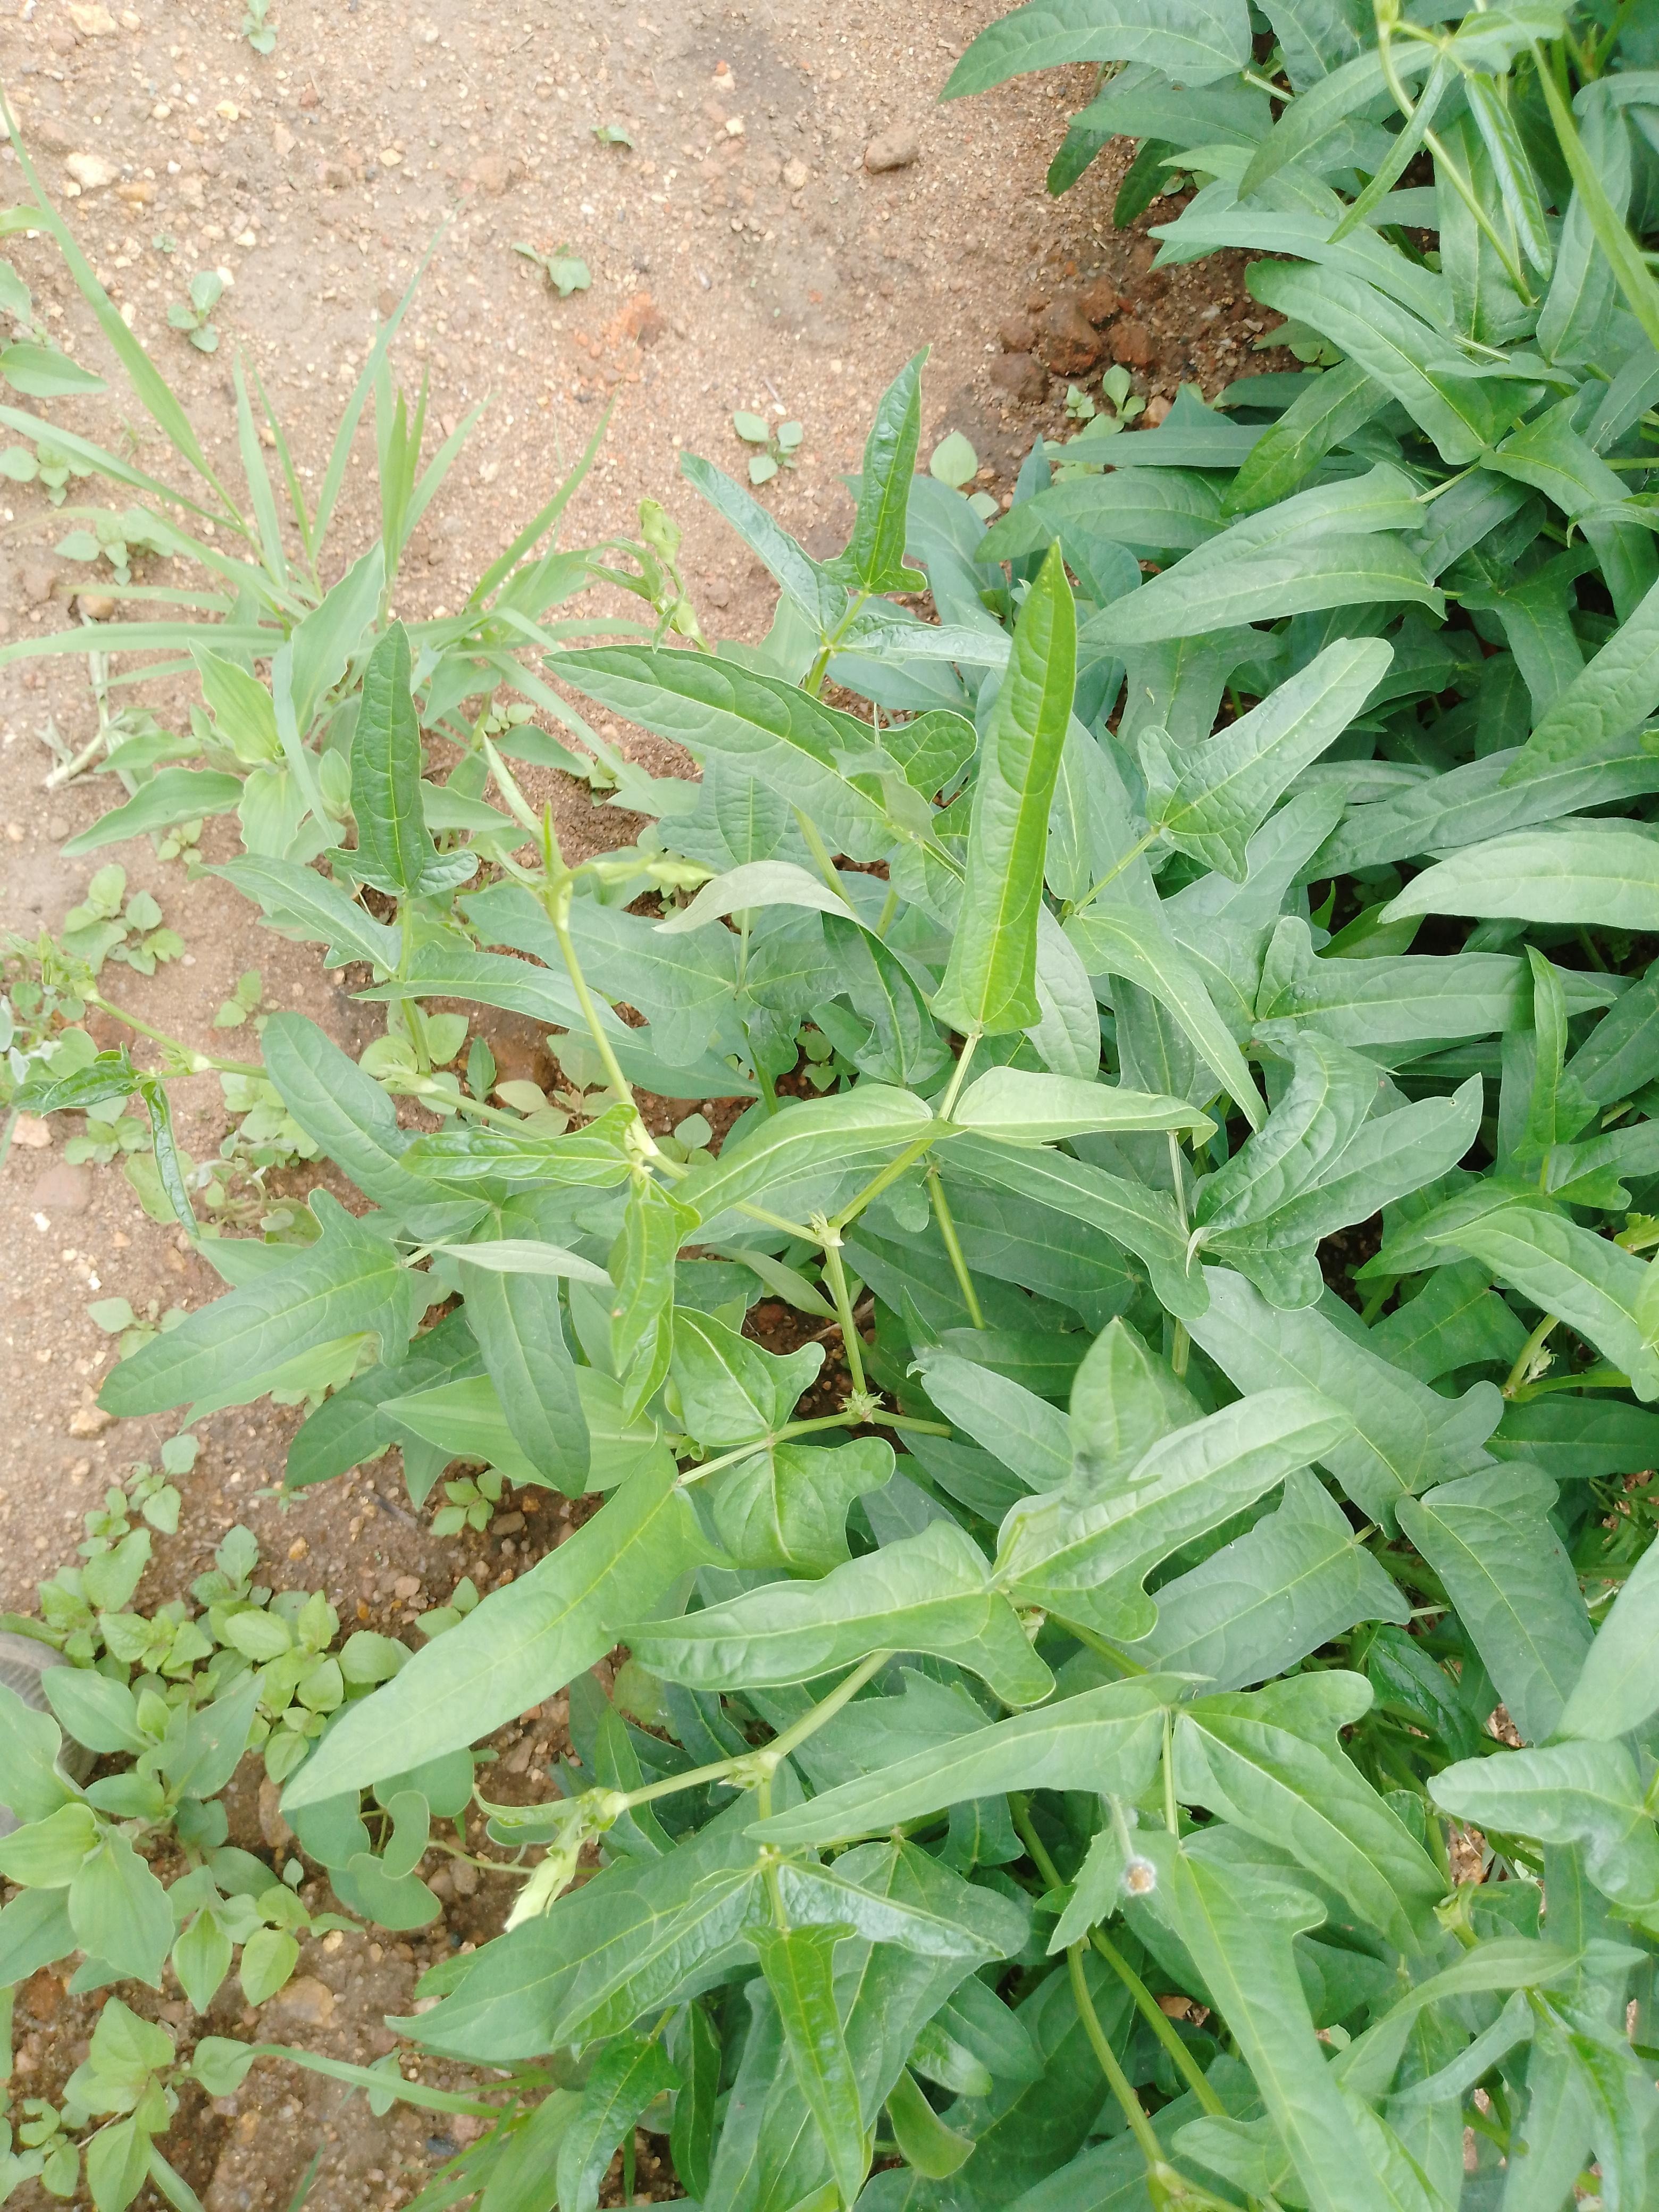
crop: cowpea
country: Malawi
